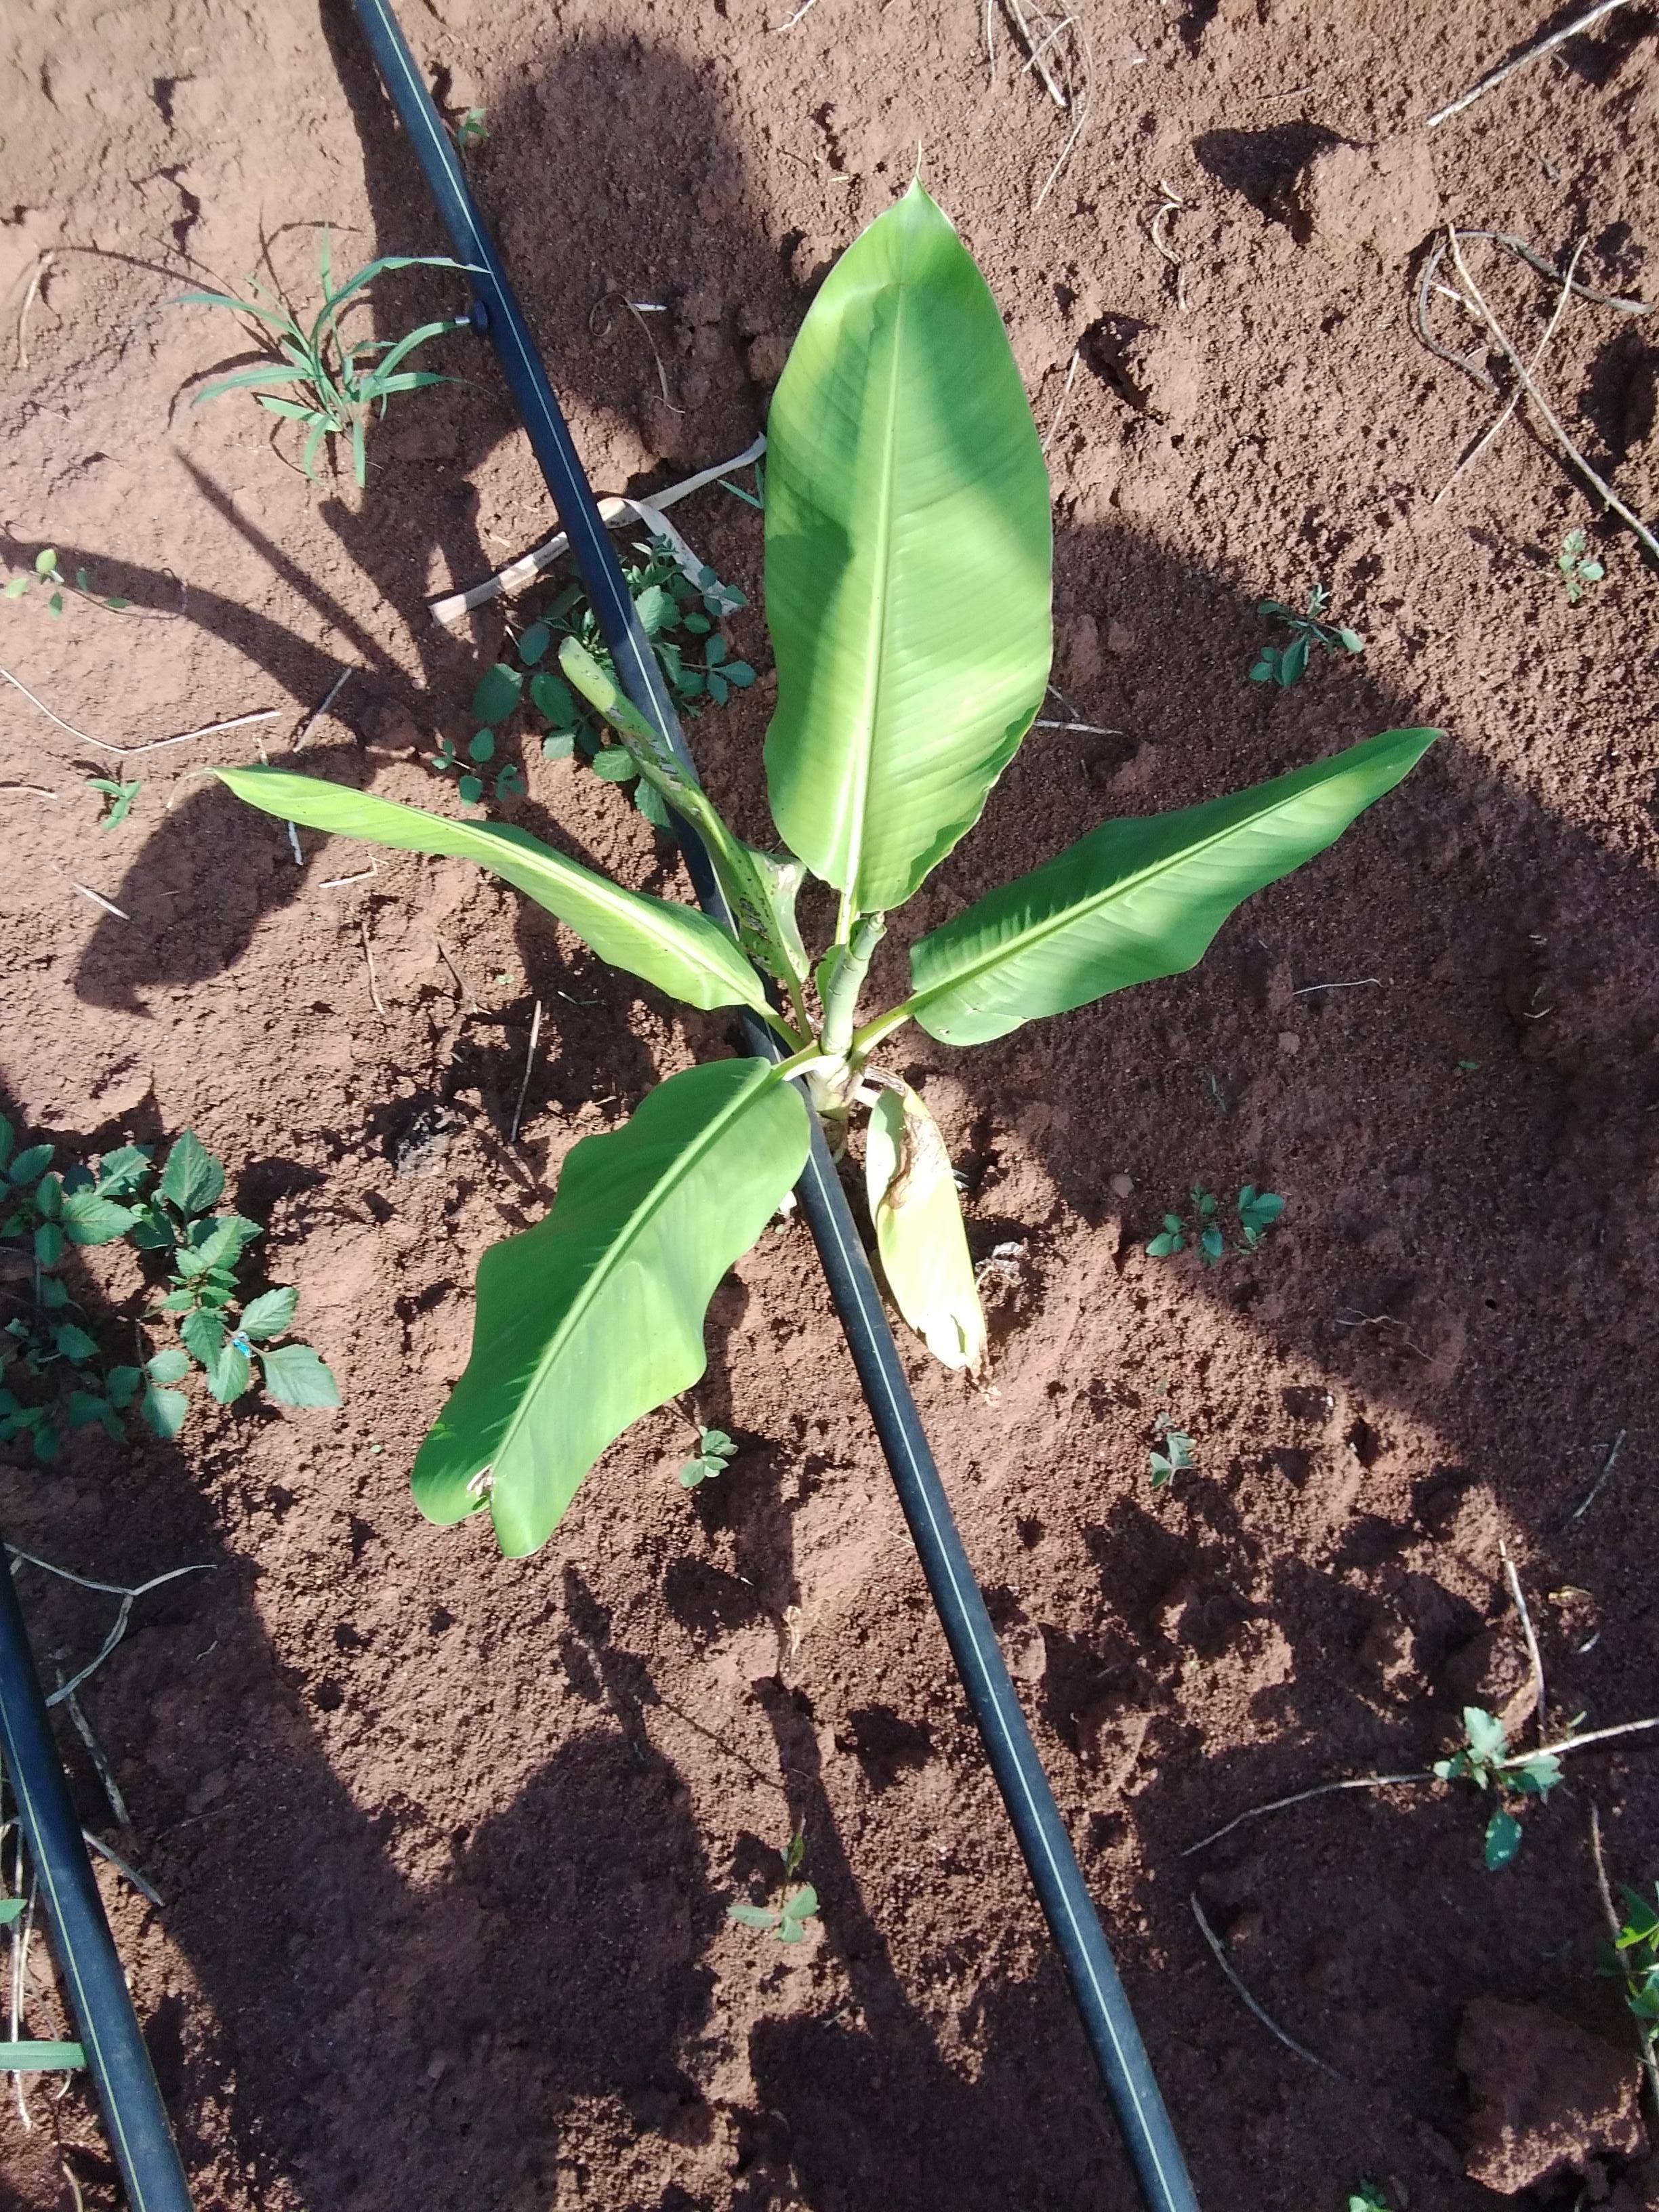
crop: banana
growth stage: vegetative
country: Tanzania
